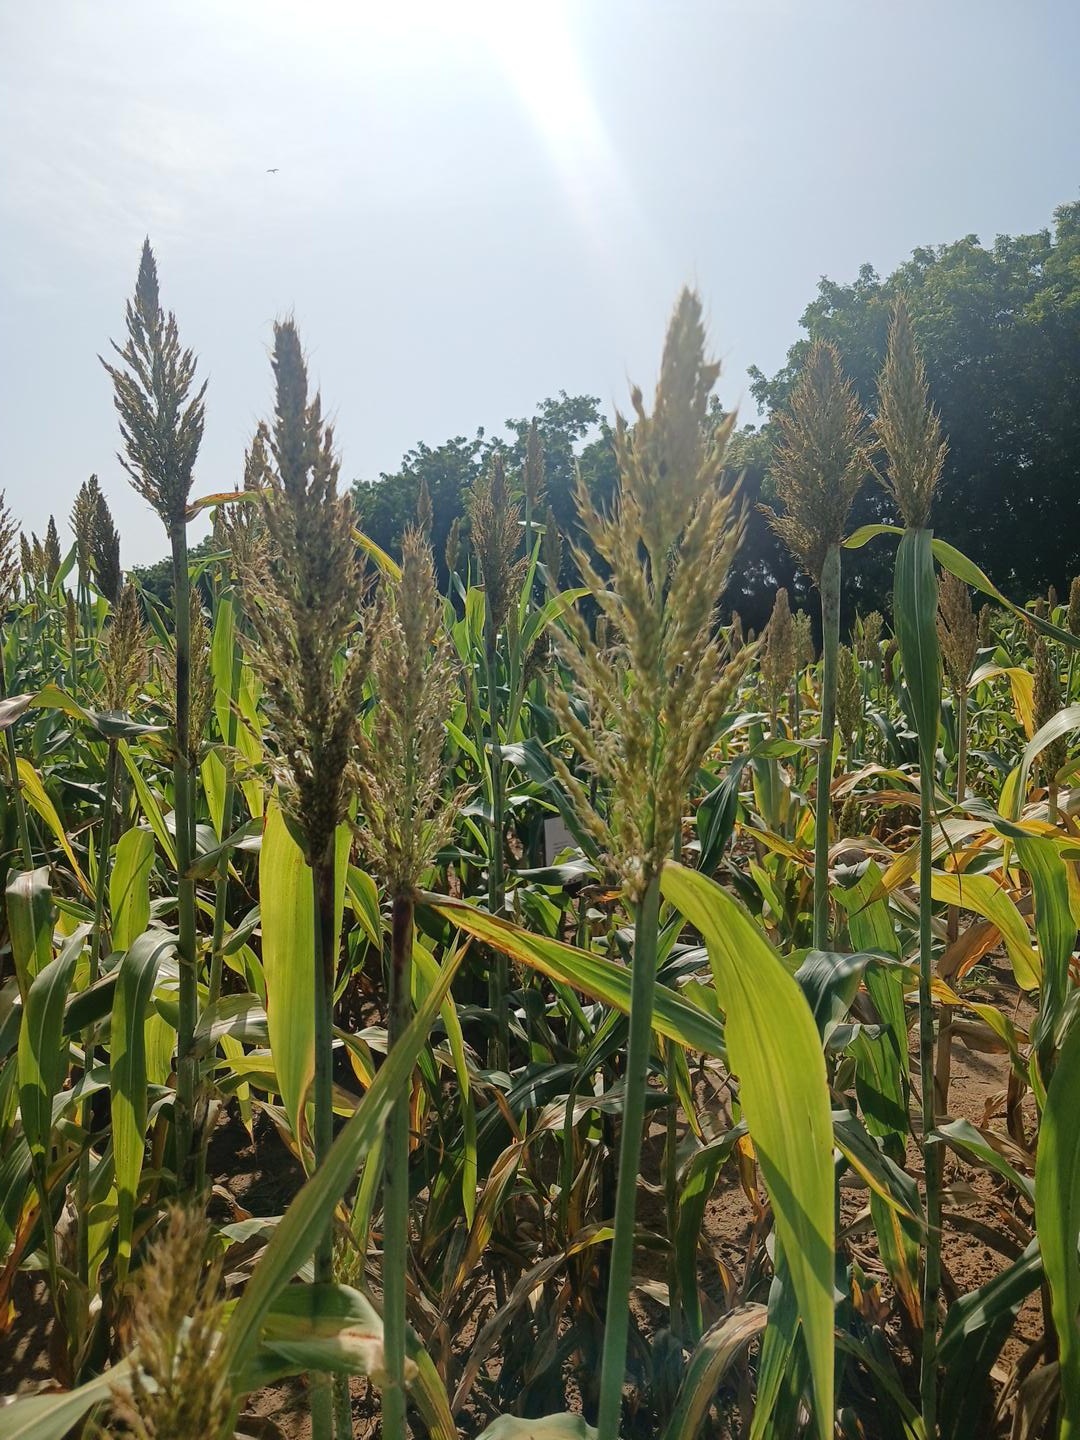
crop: sorghum
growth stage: filling grain
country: Senegal
